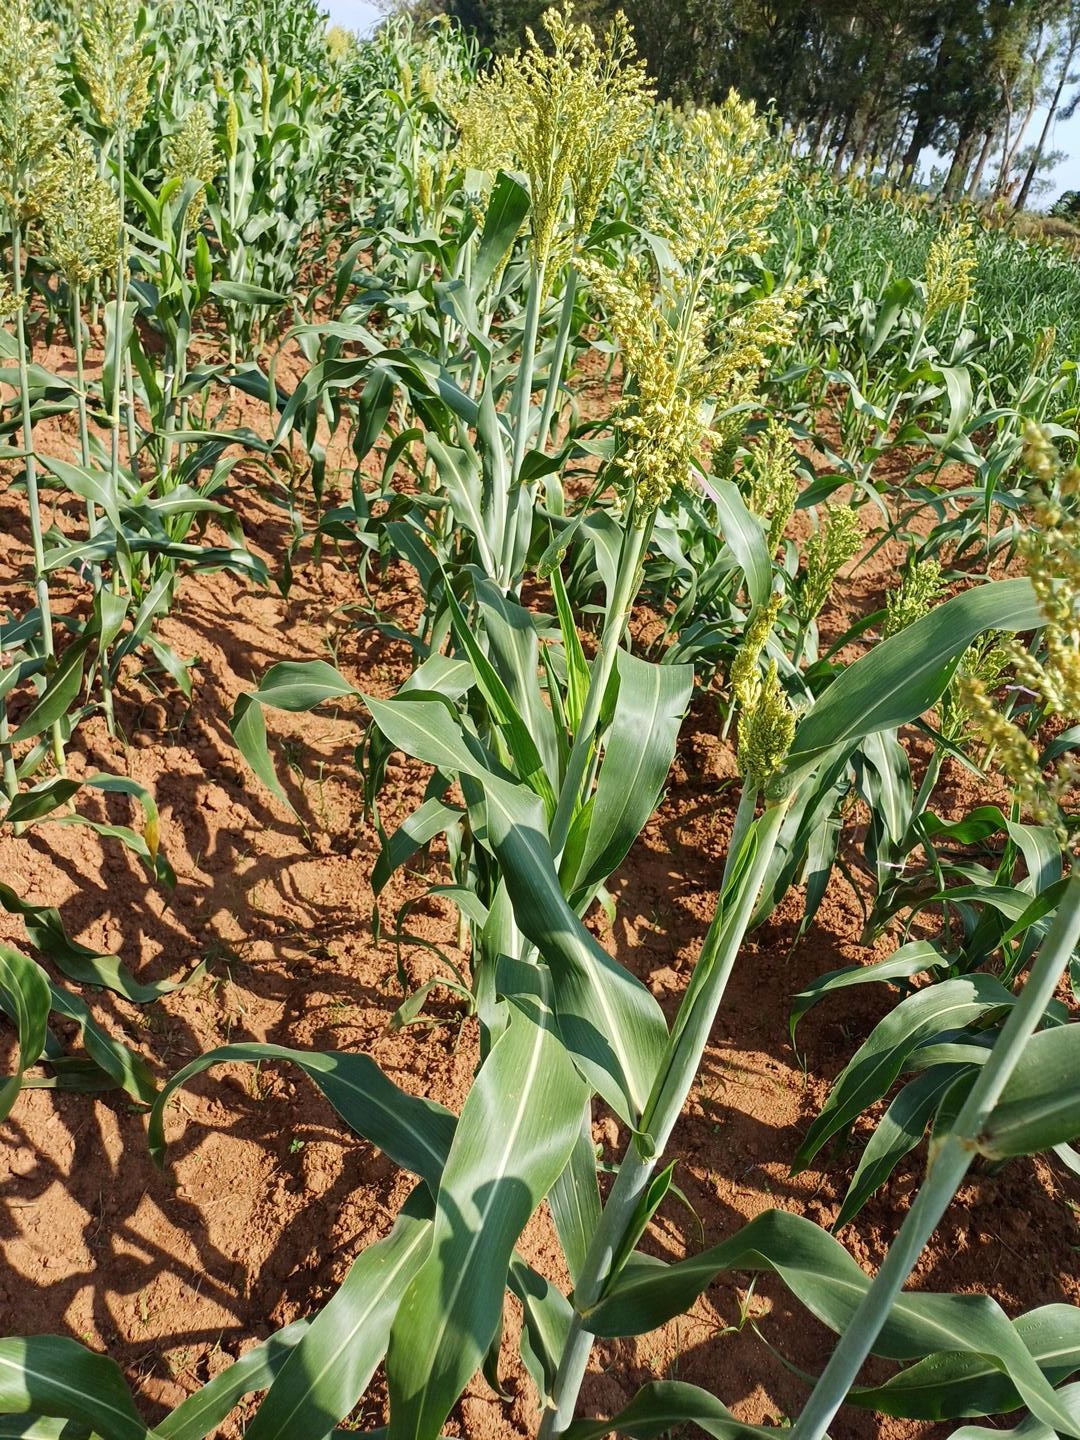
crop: sorghum
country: Kenya
